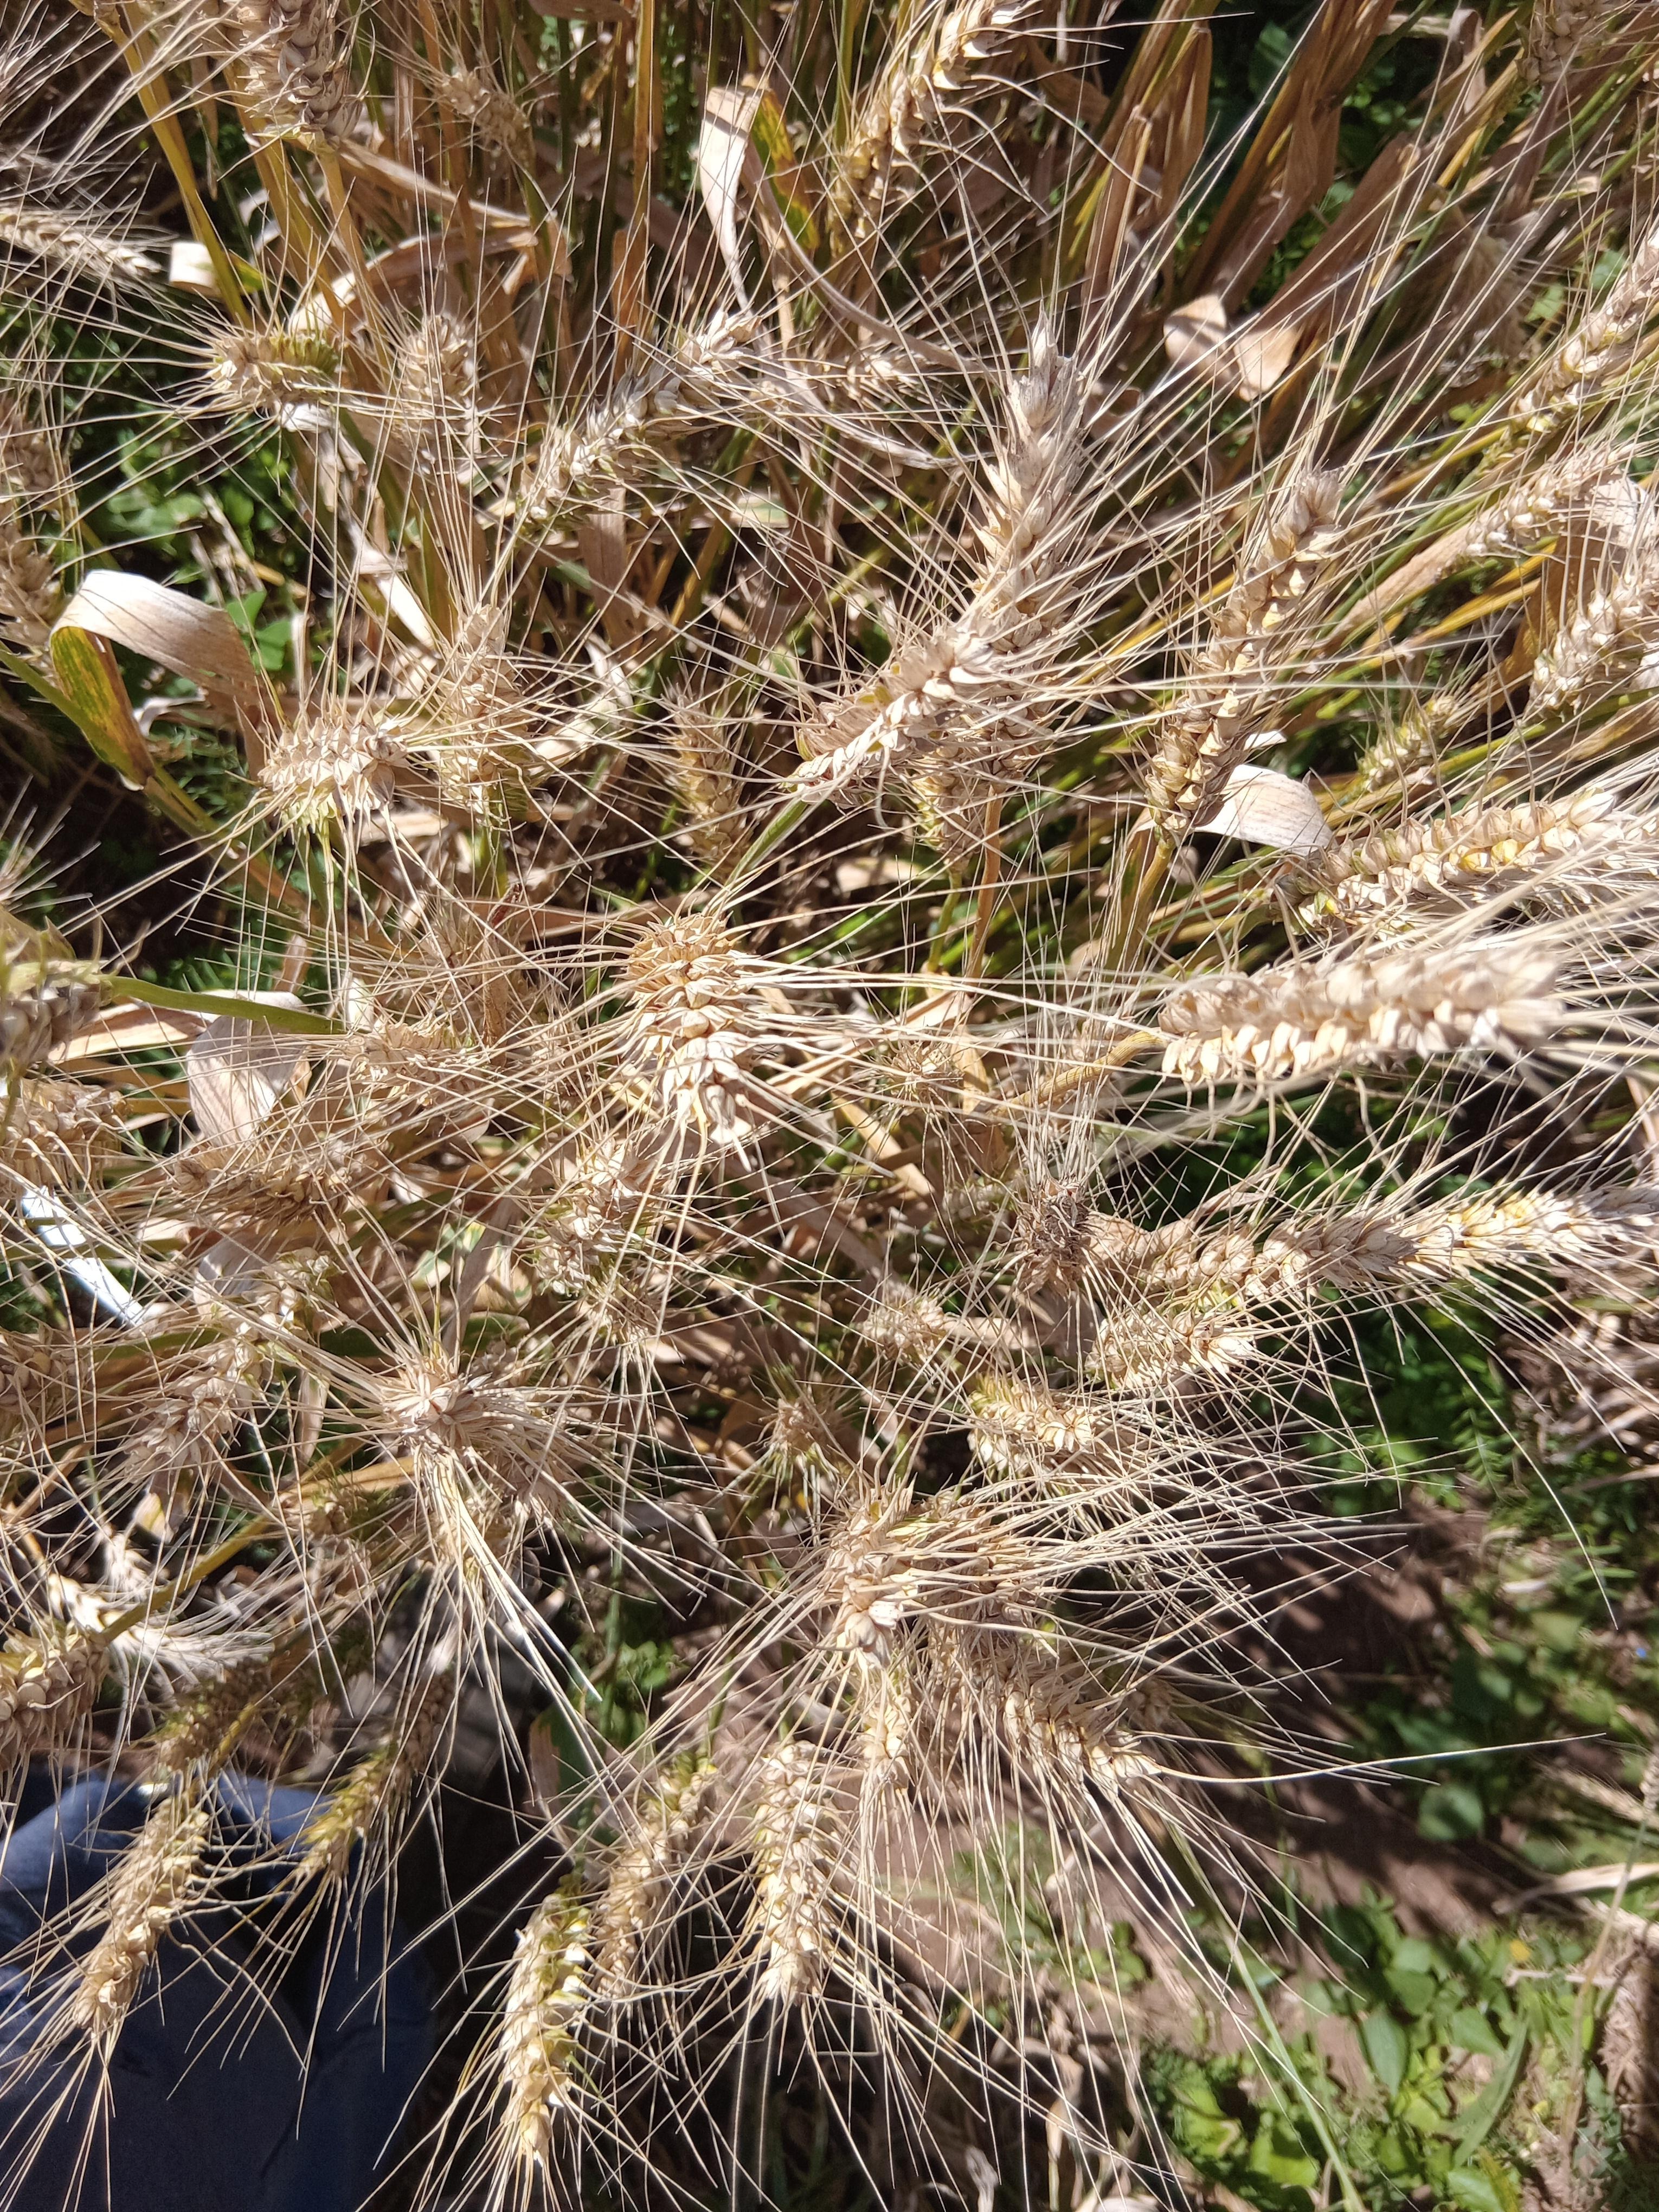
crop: wheat
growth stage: maturity
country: Kenya
